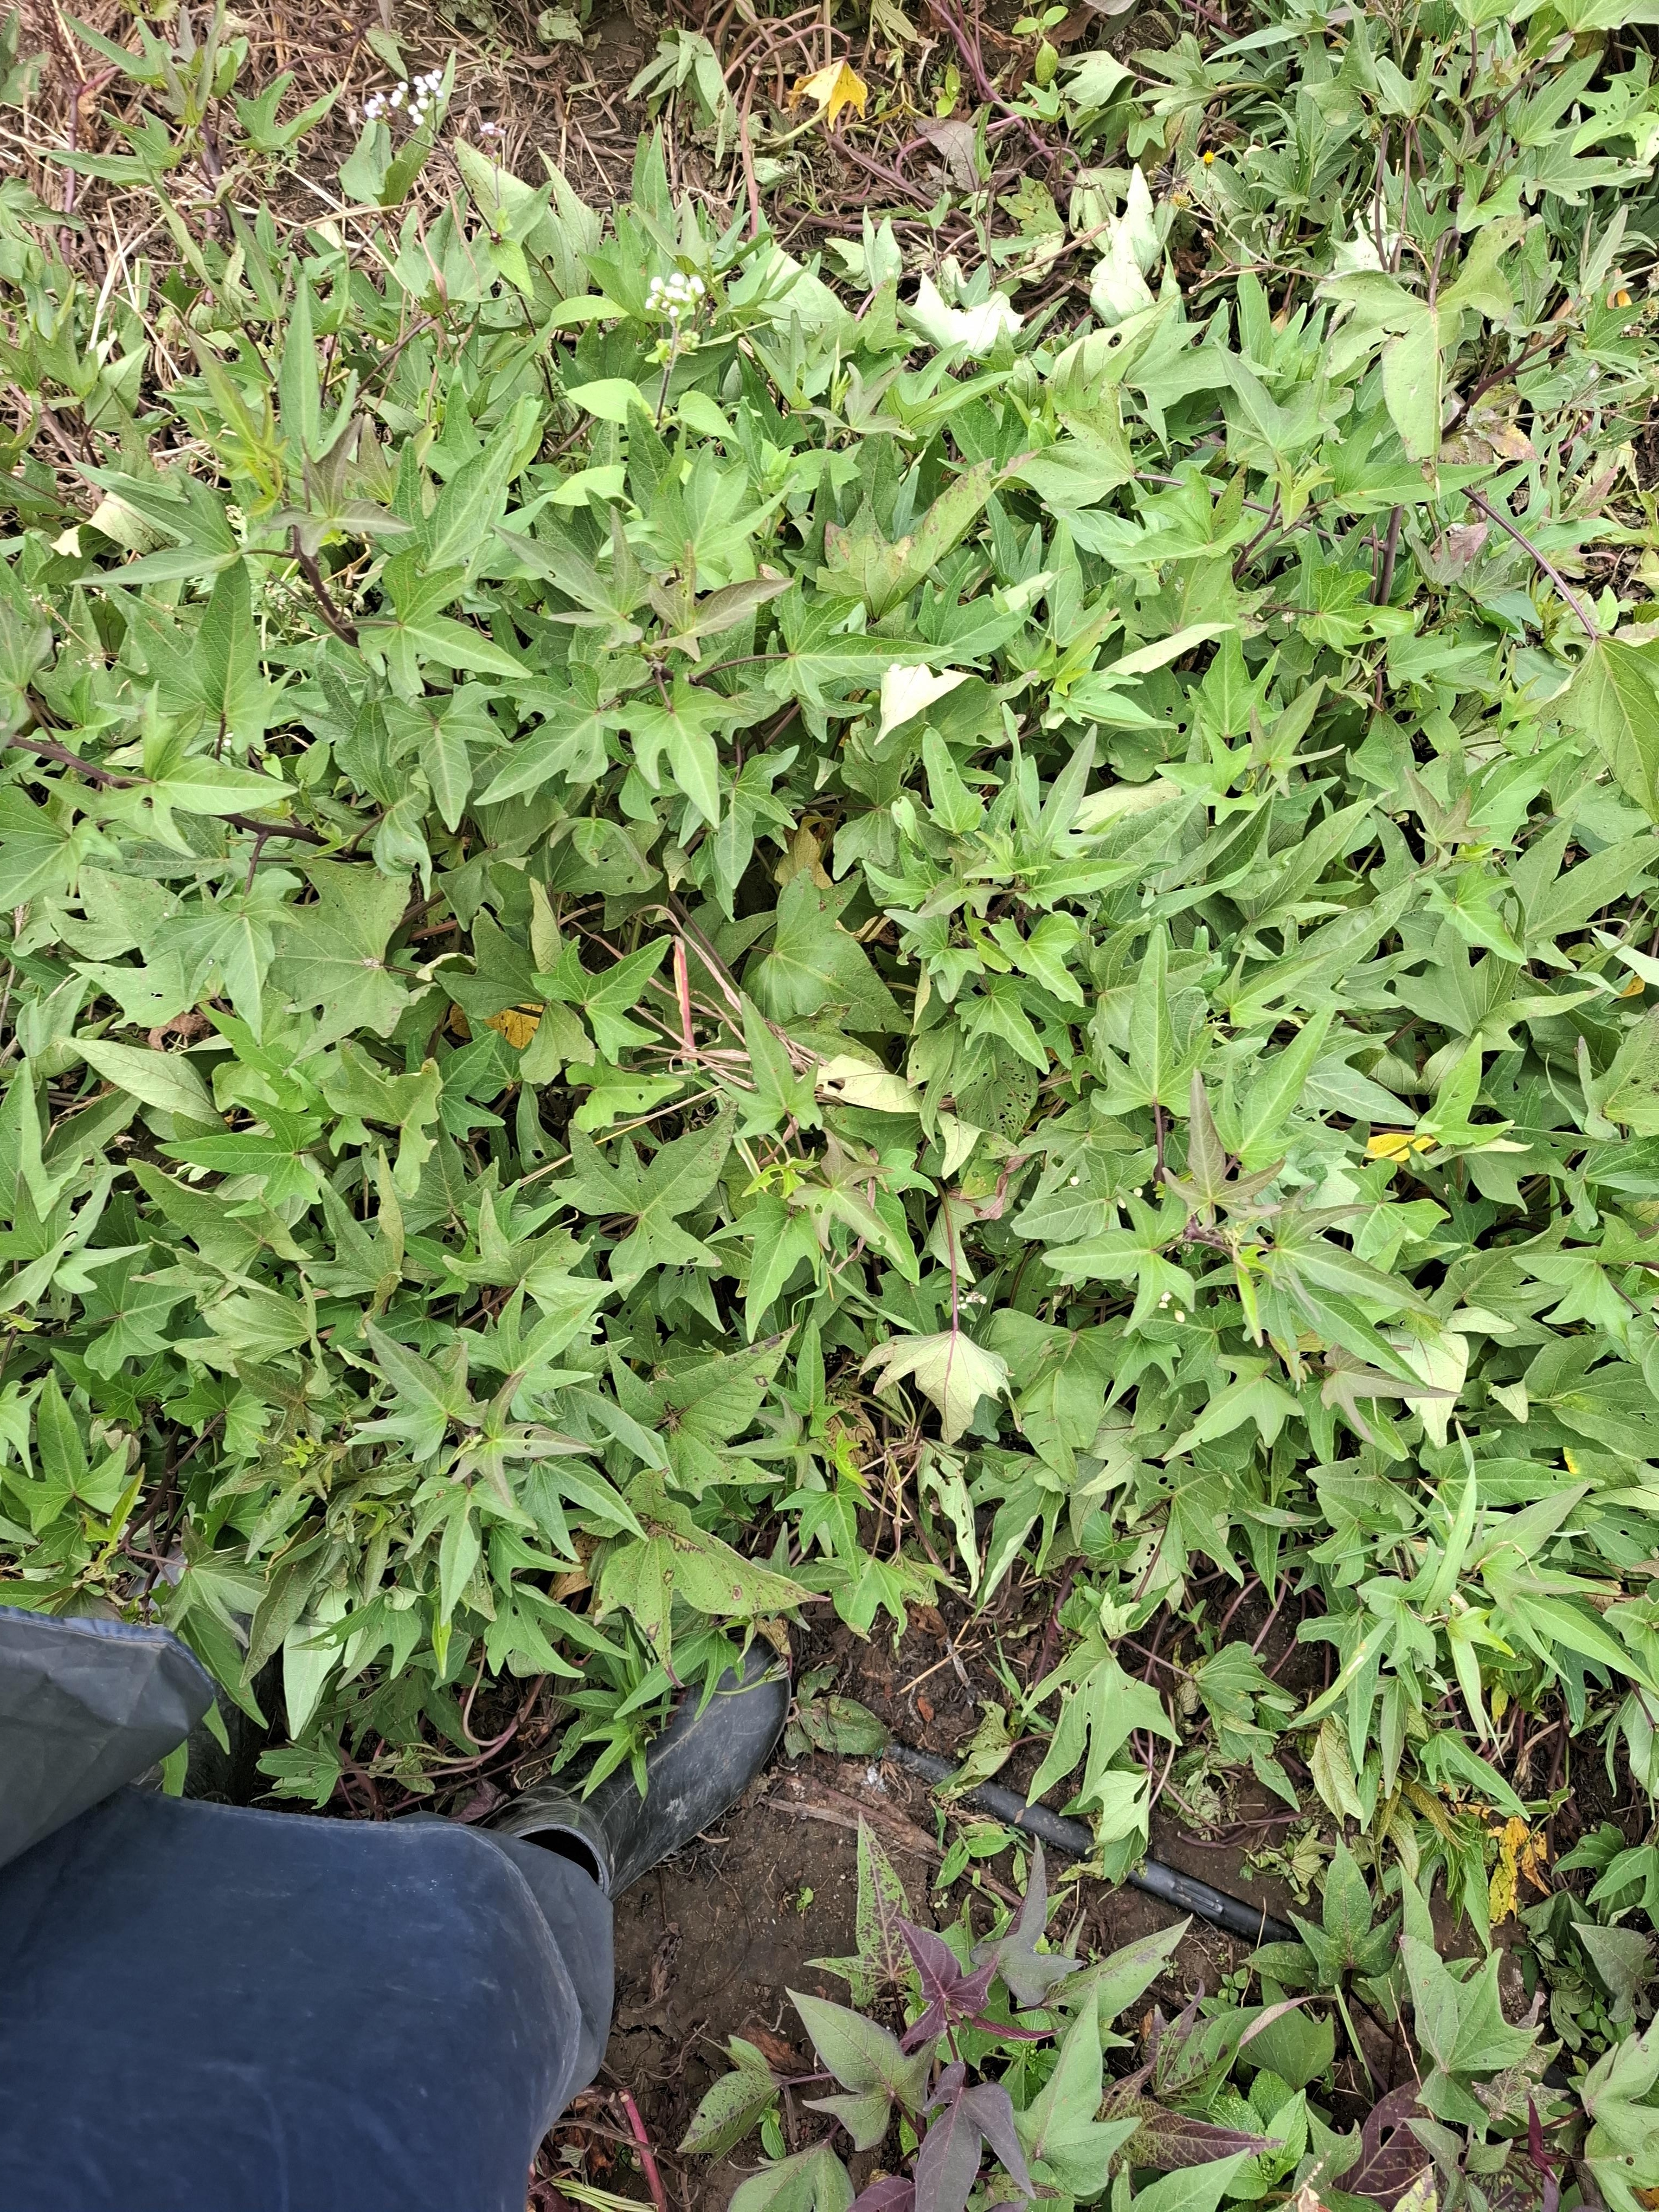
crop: sweet potato
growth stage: flowering
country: Tanzania
